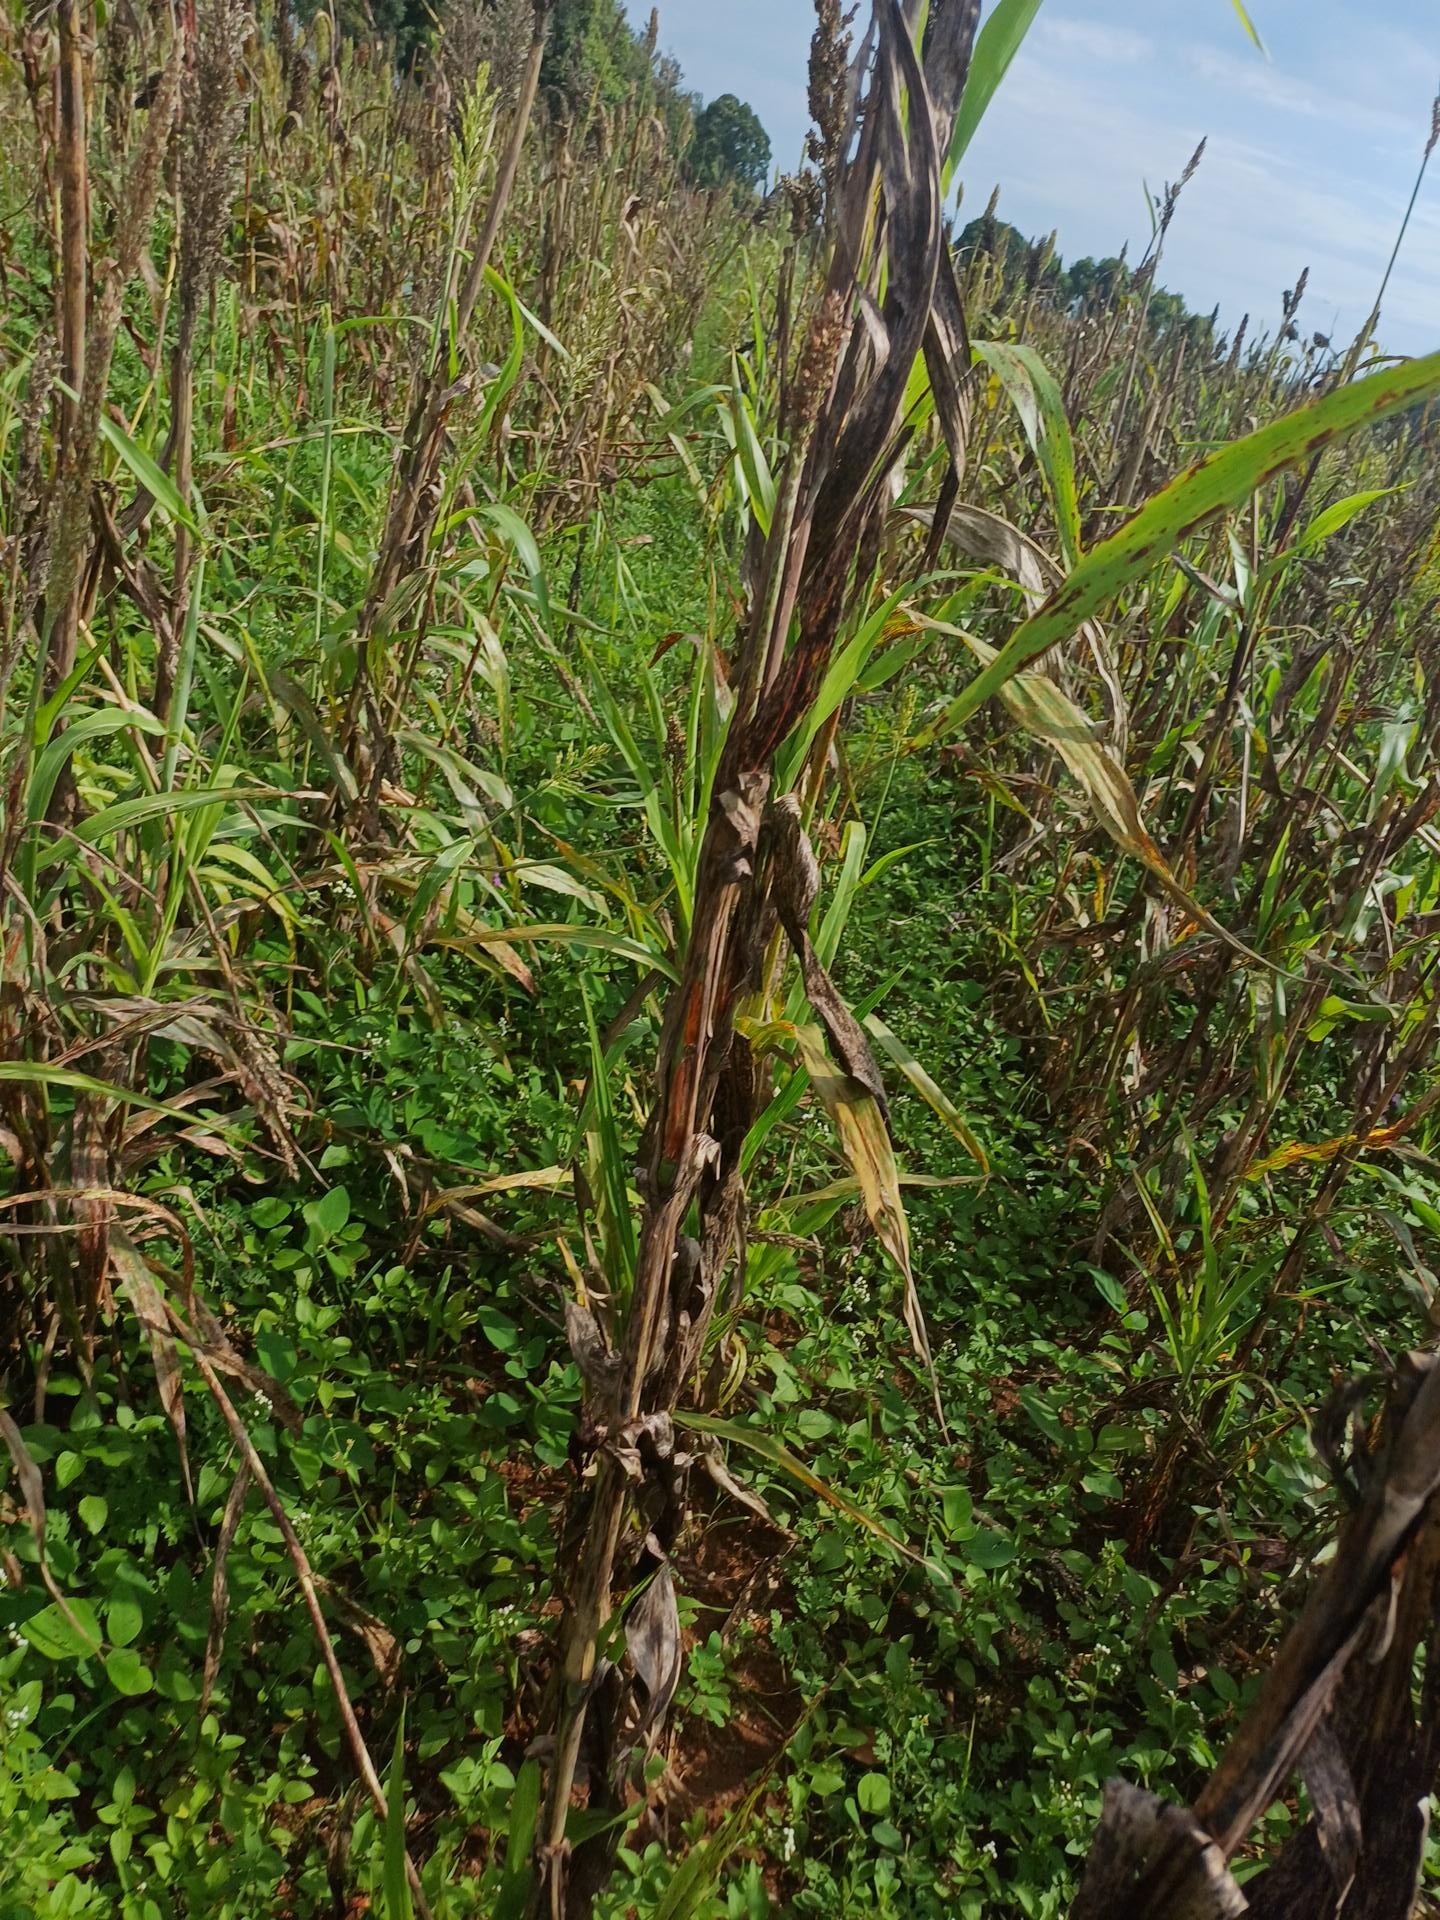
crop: sorghum
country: Kenya
